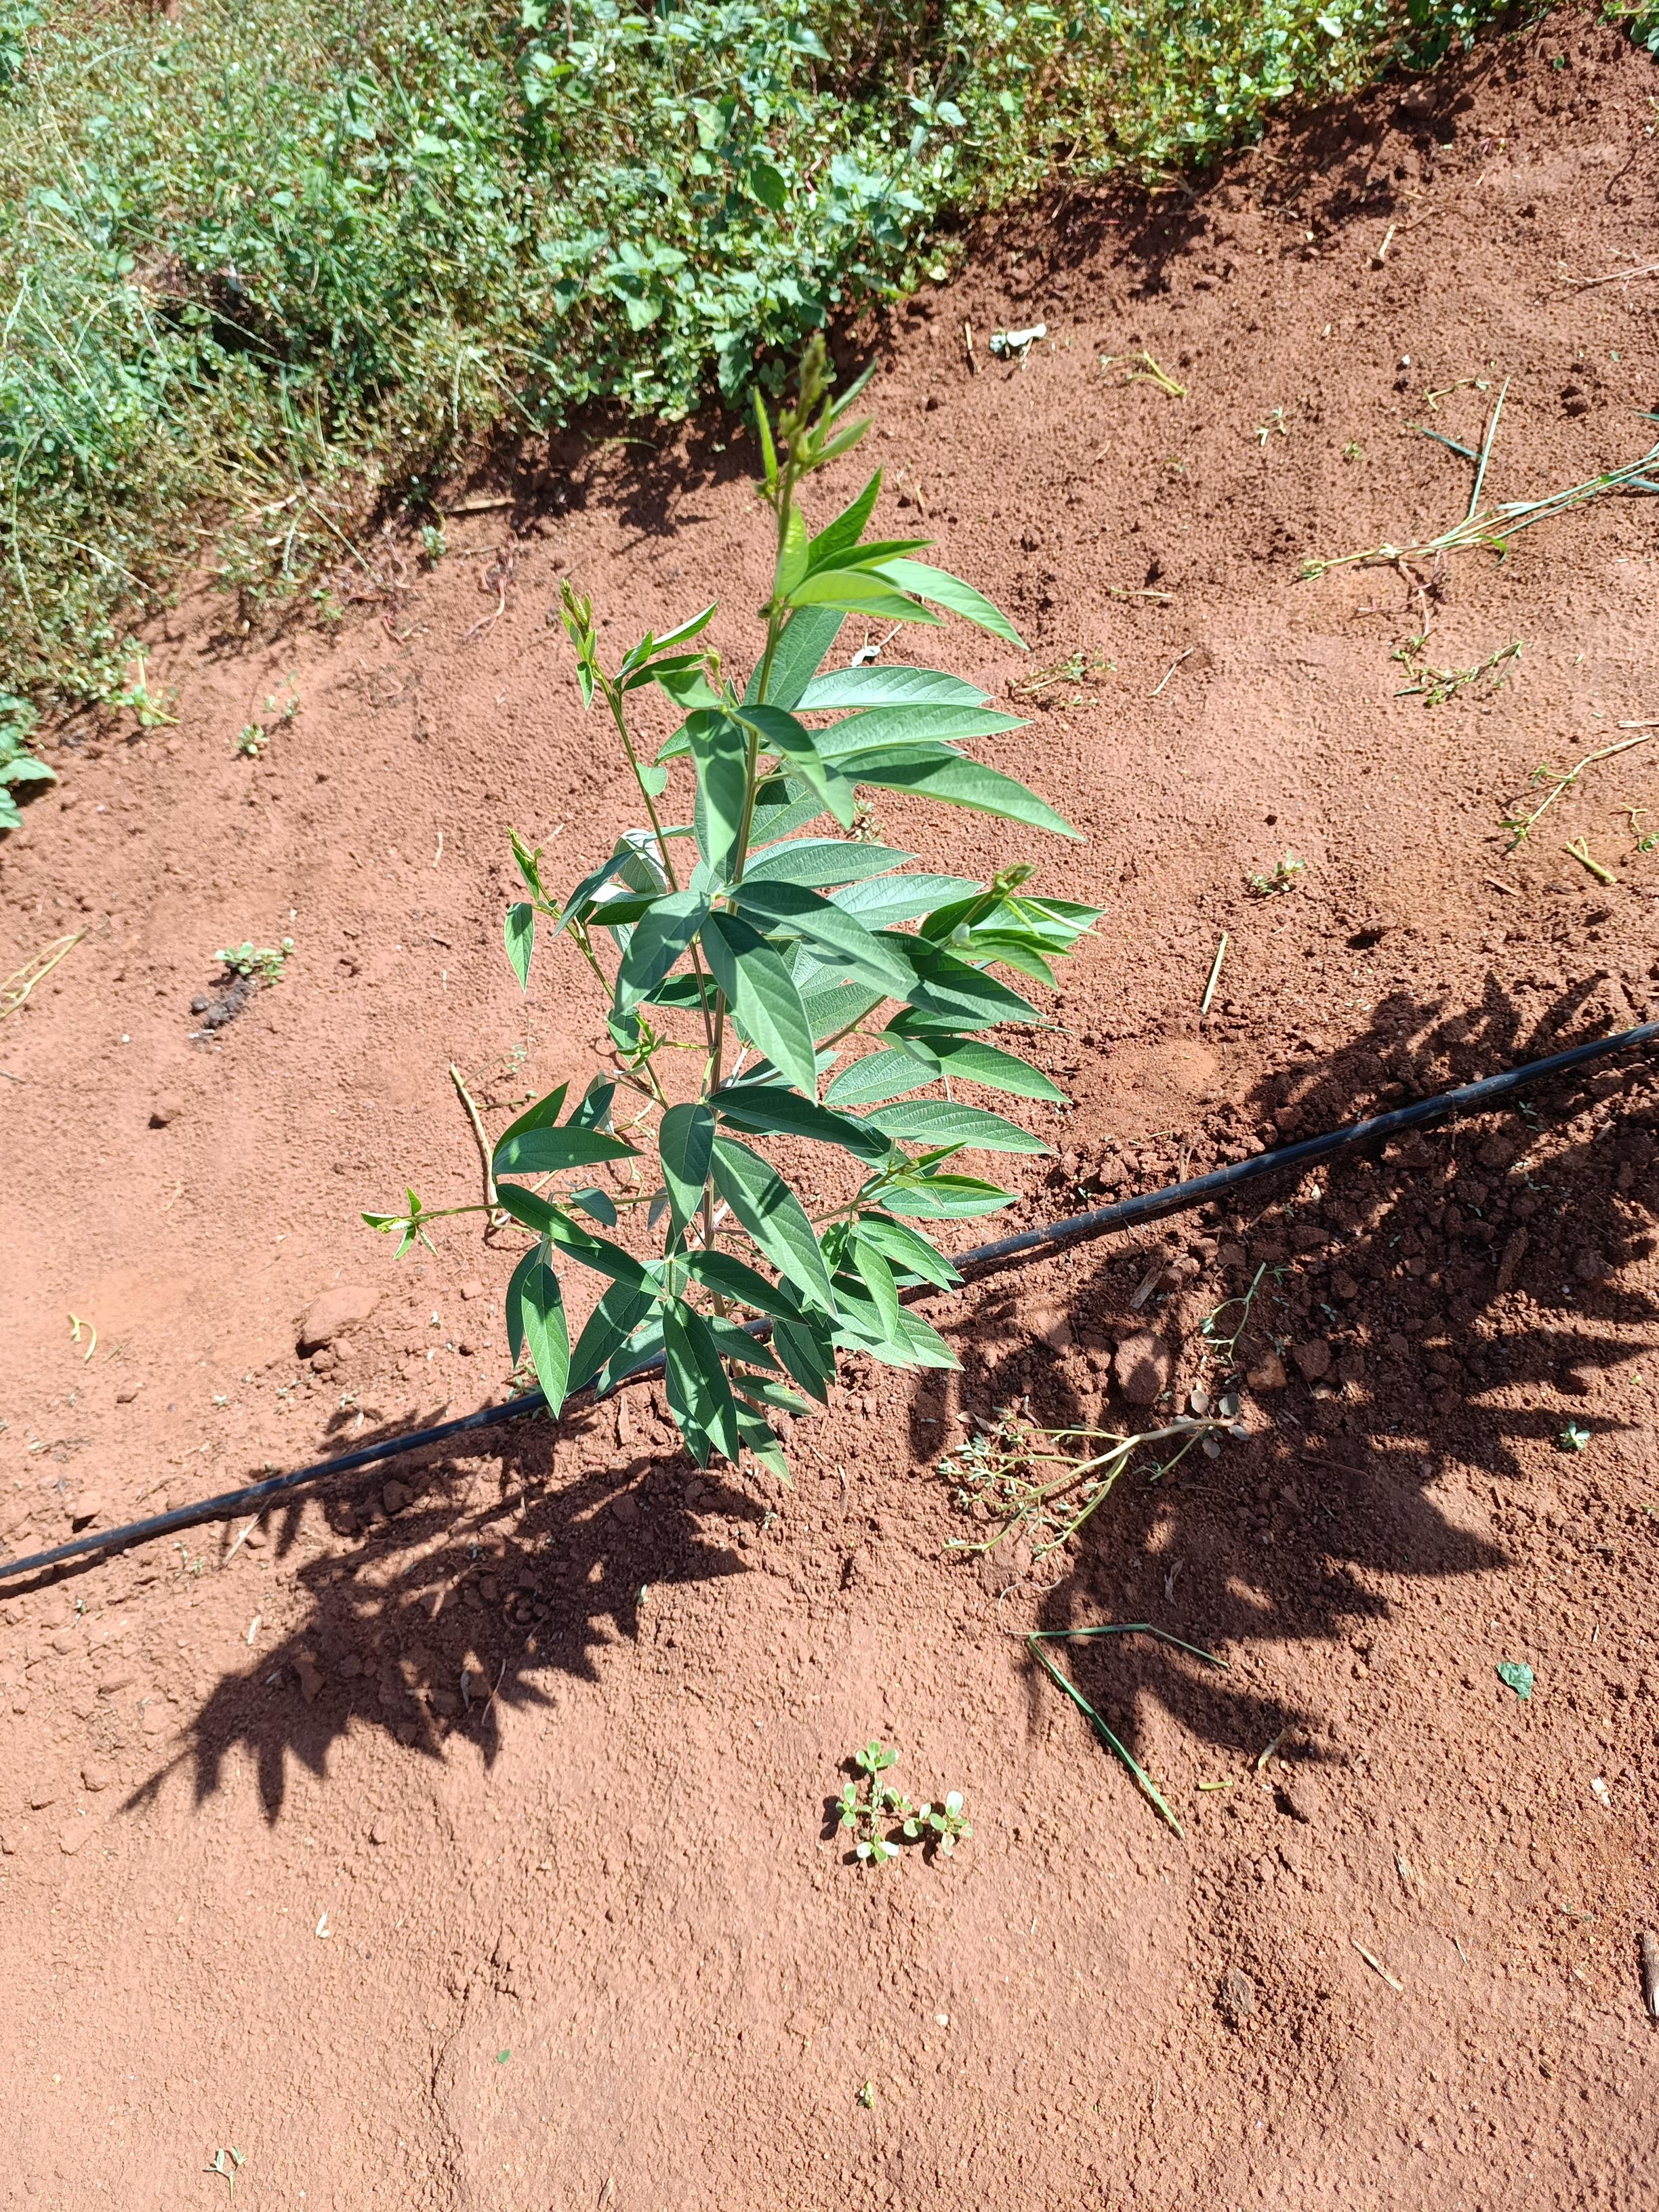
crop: pigeonpea
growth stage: vegetative
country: Kenya
